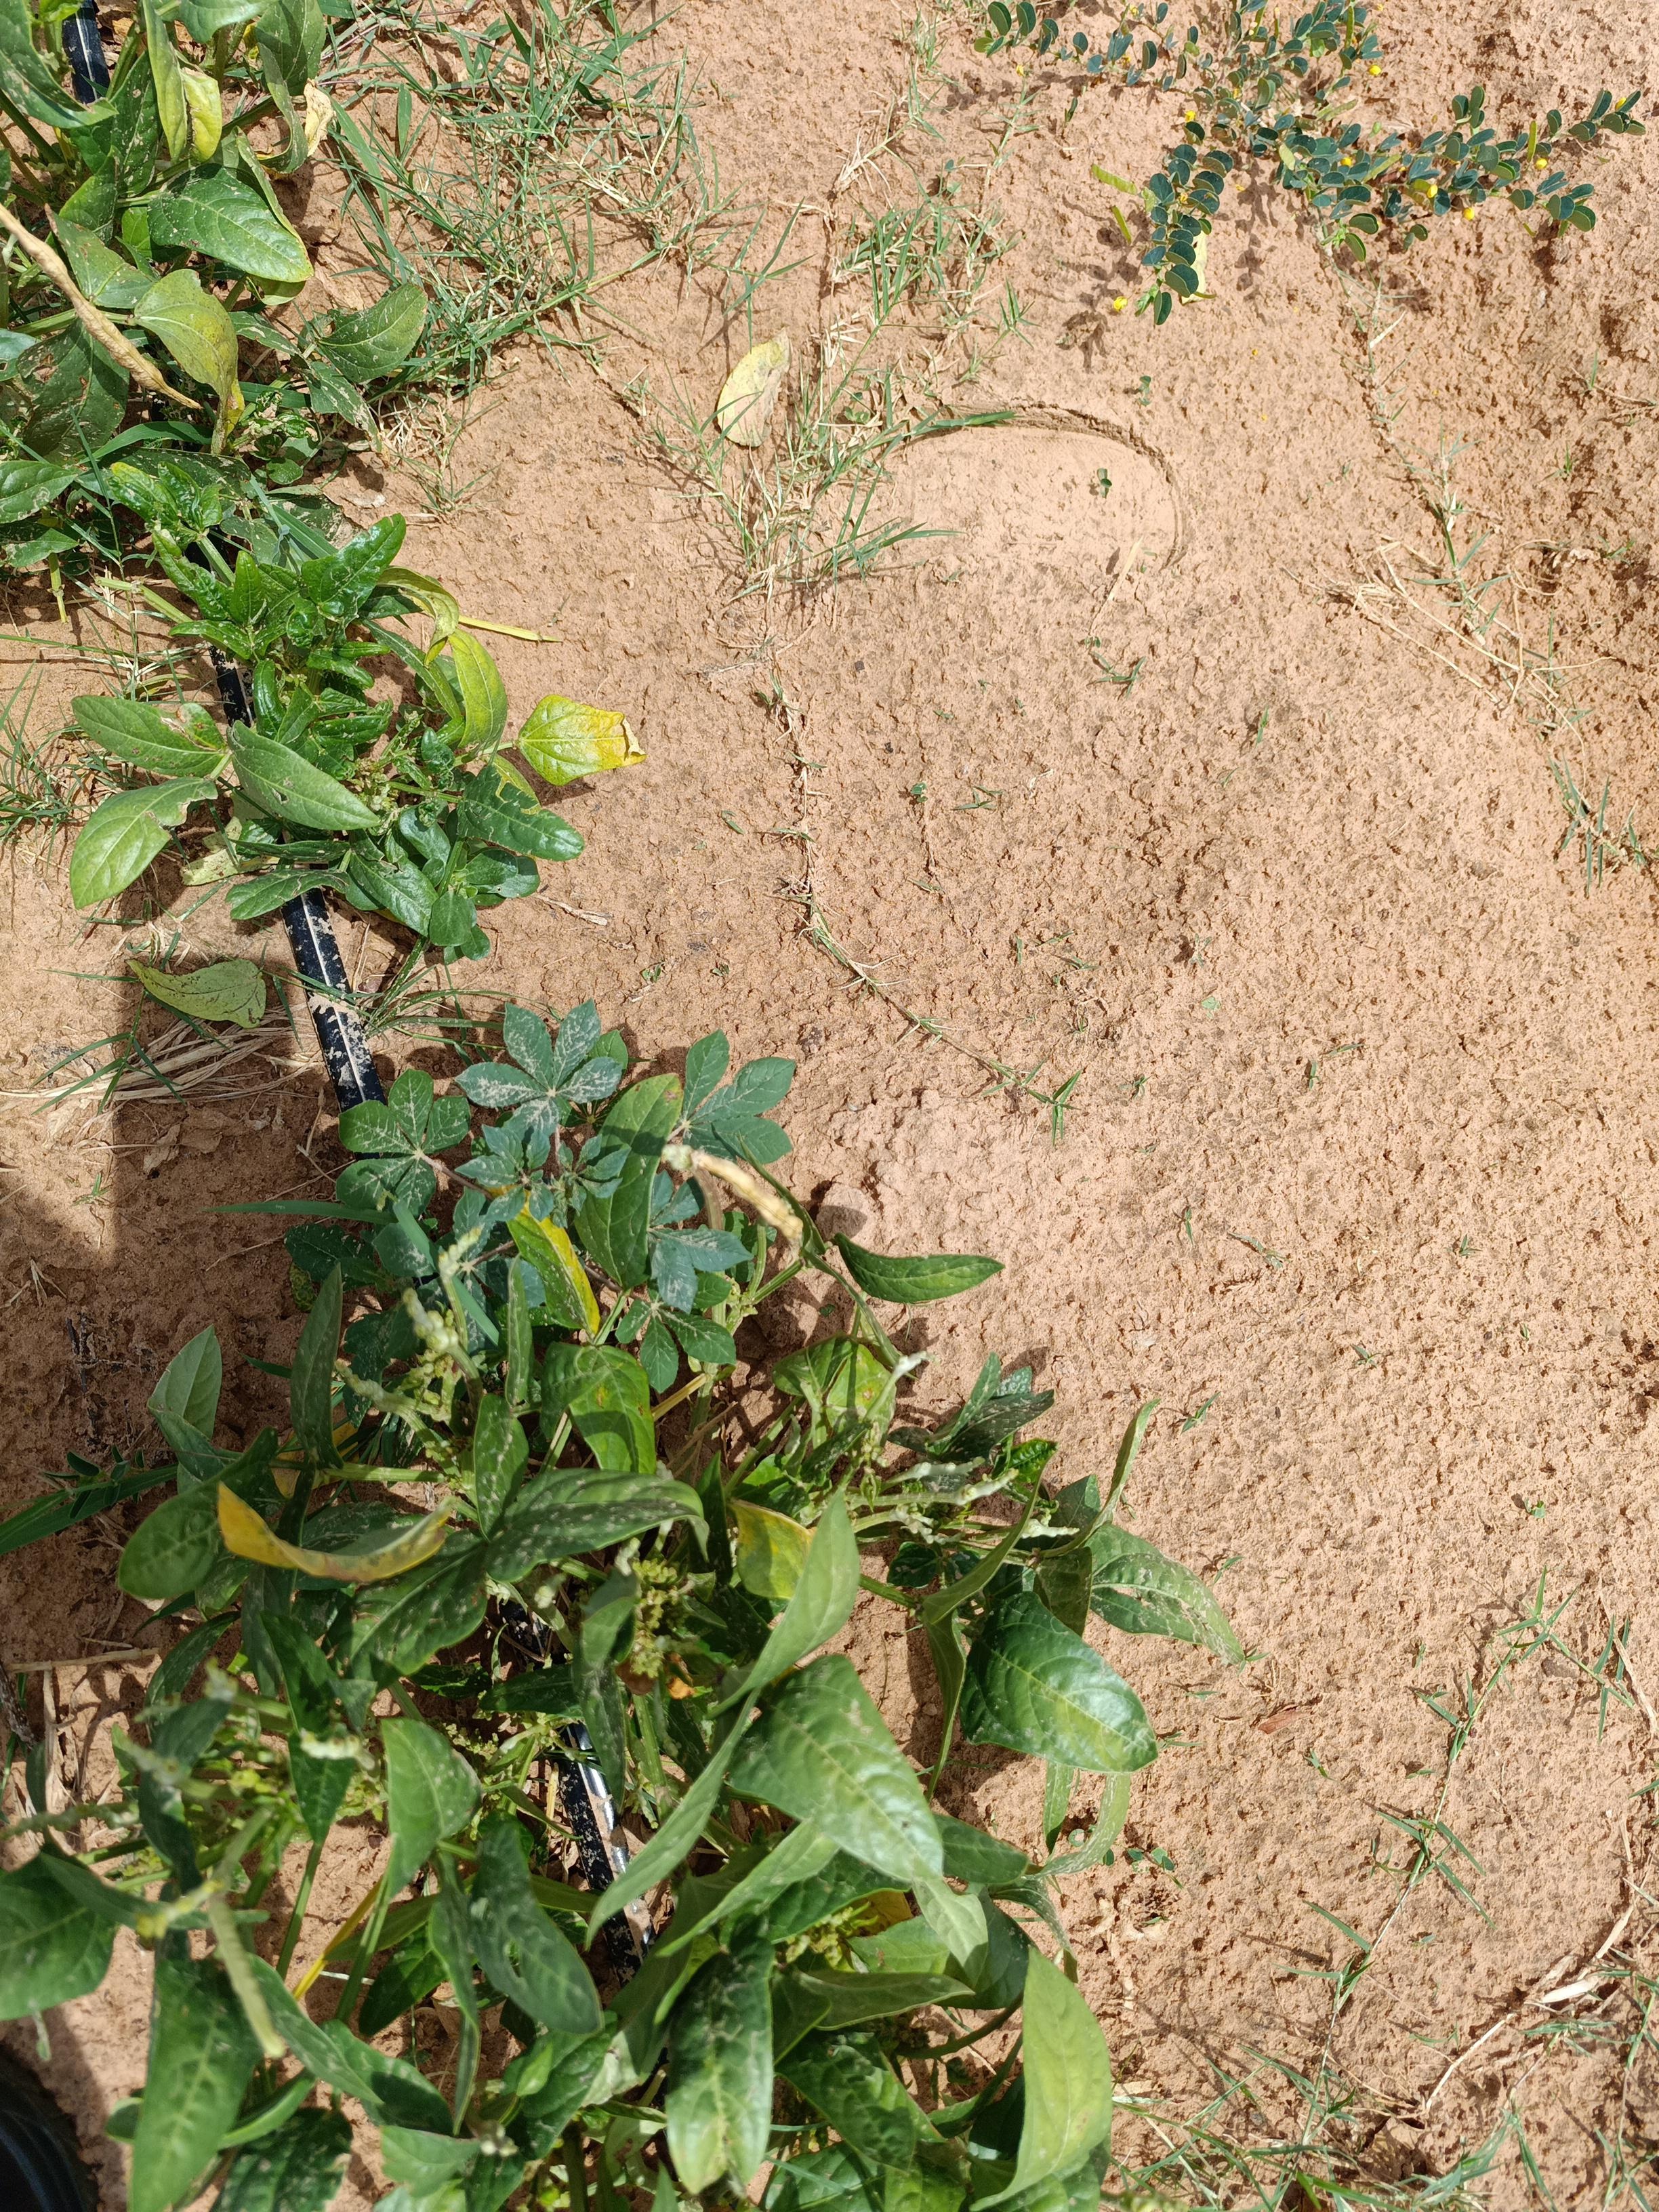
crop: cowpea
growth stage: development pod
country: Nigeria
